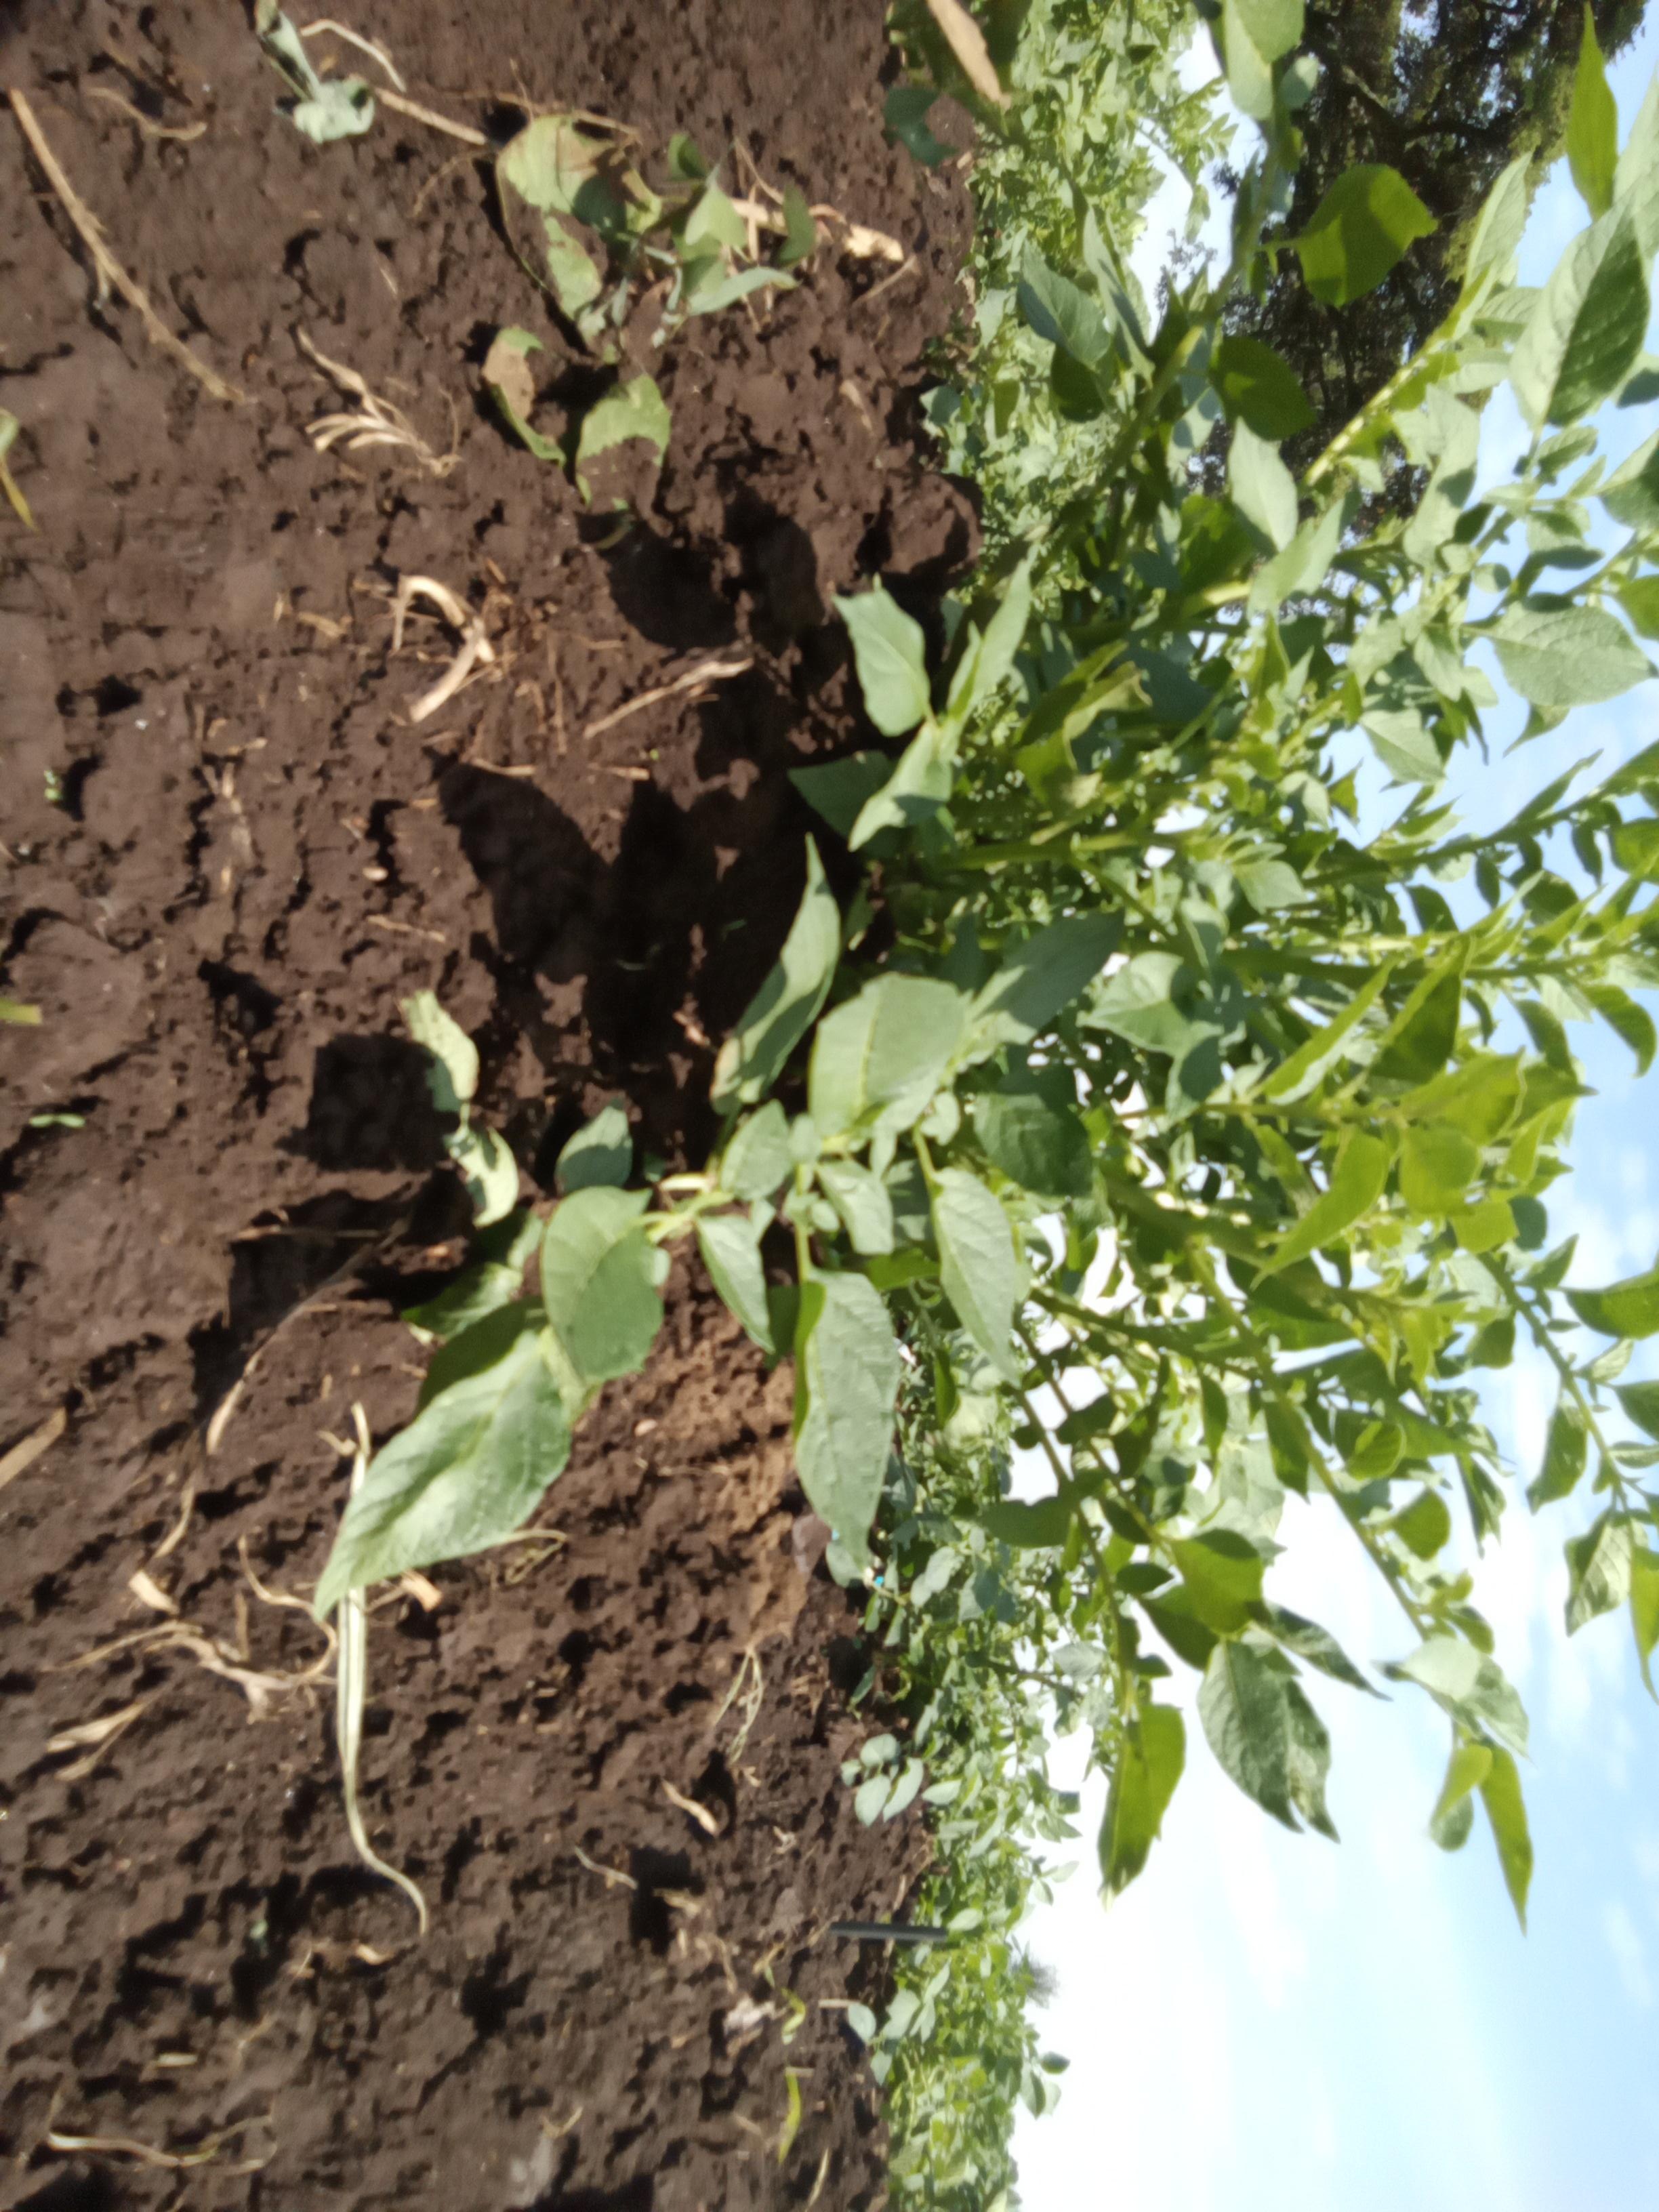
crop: potato
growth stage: vegetative
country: Kenya
